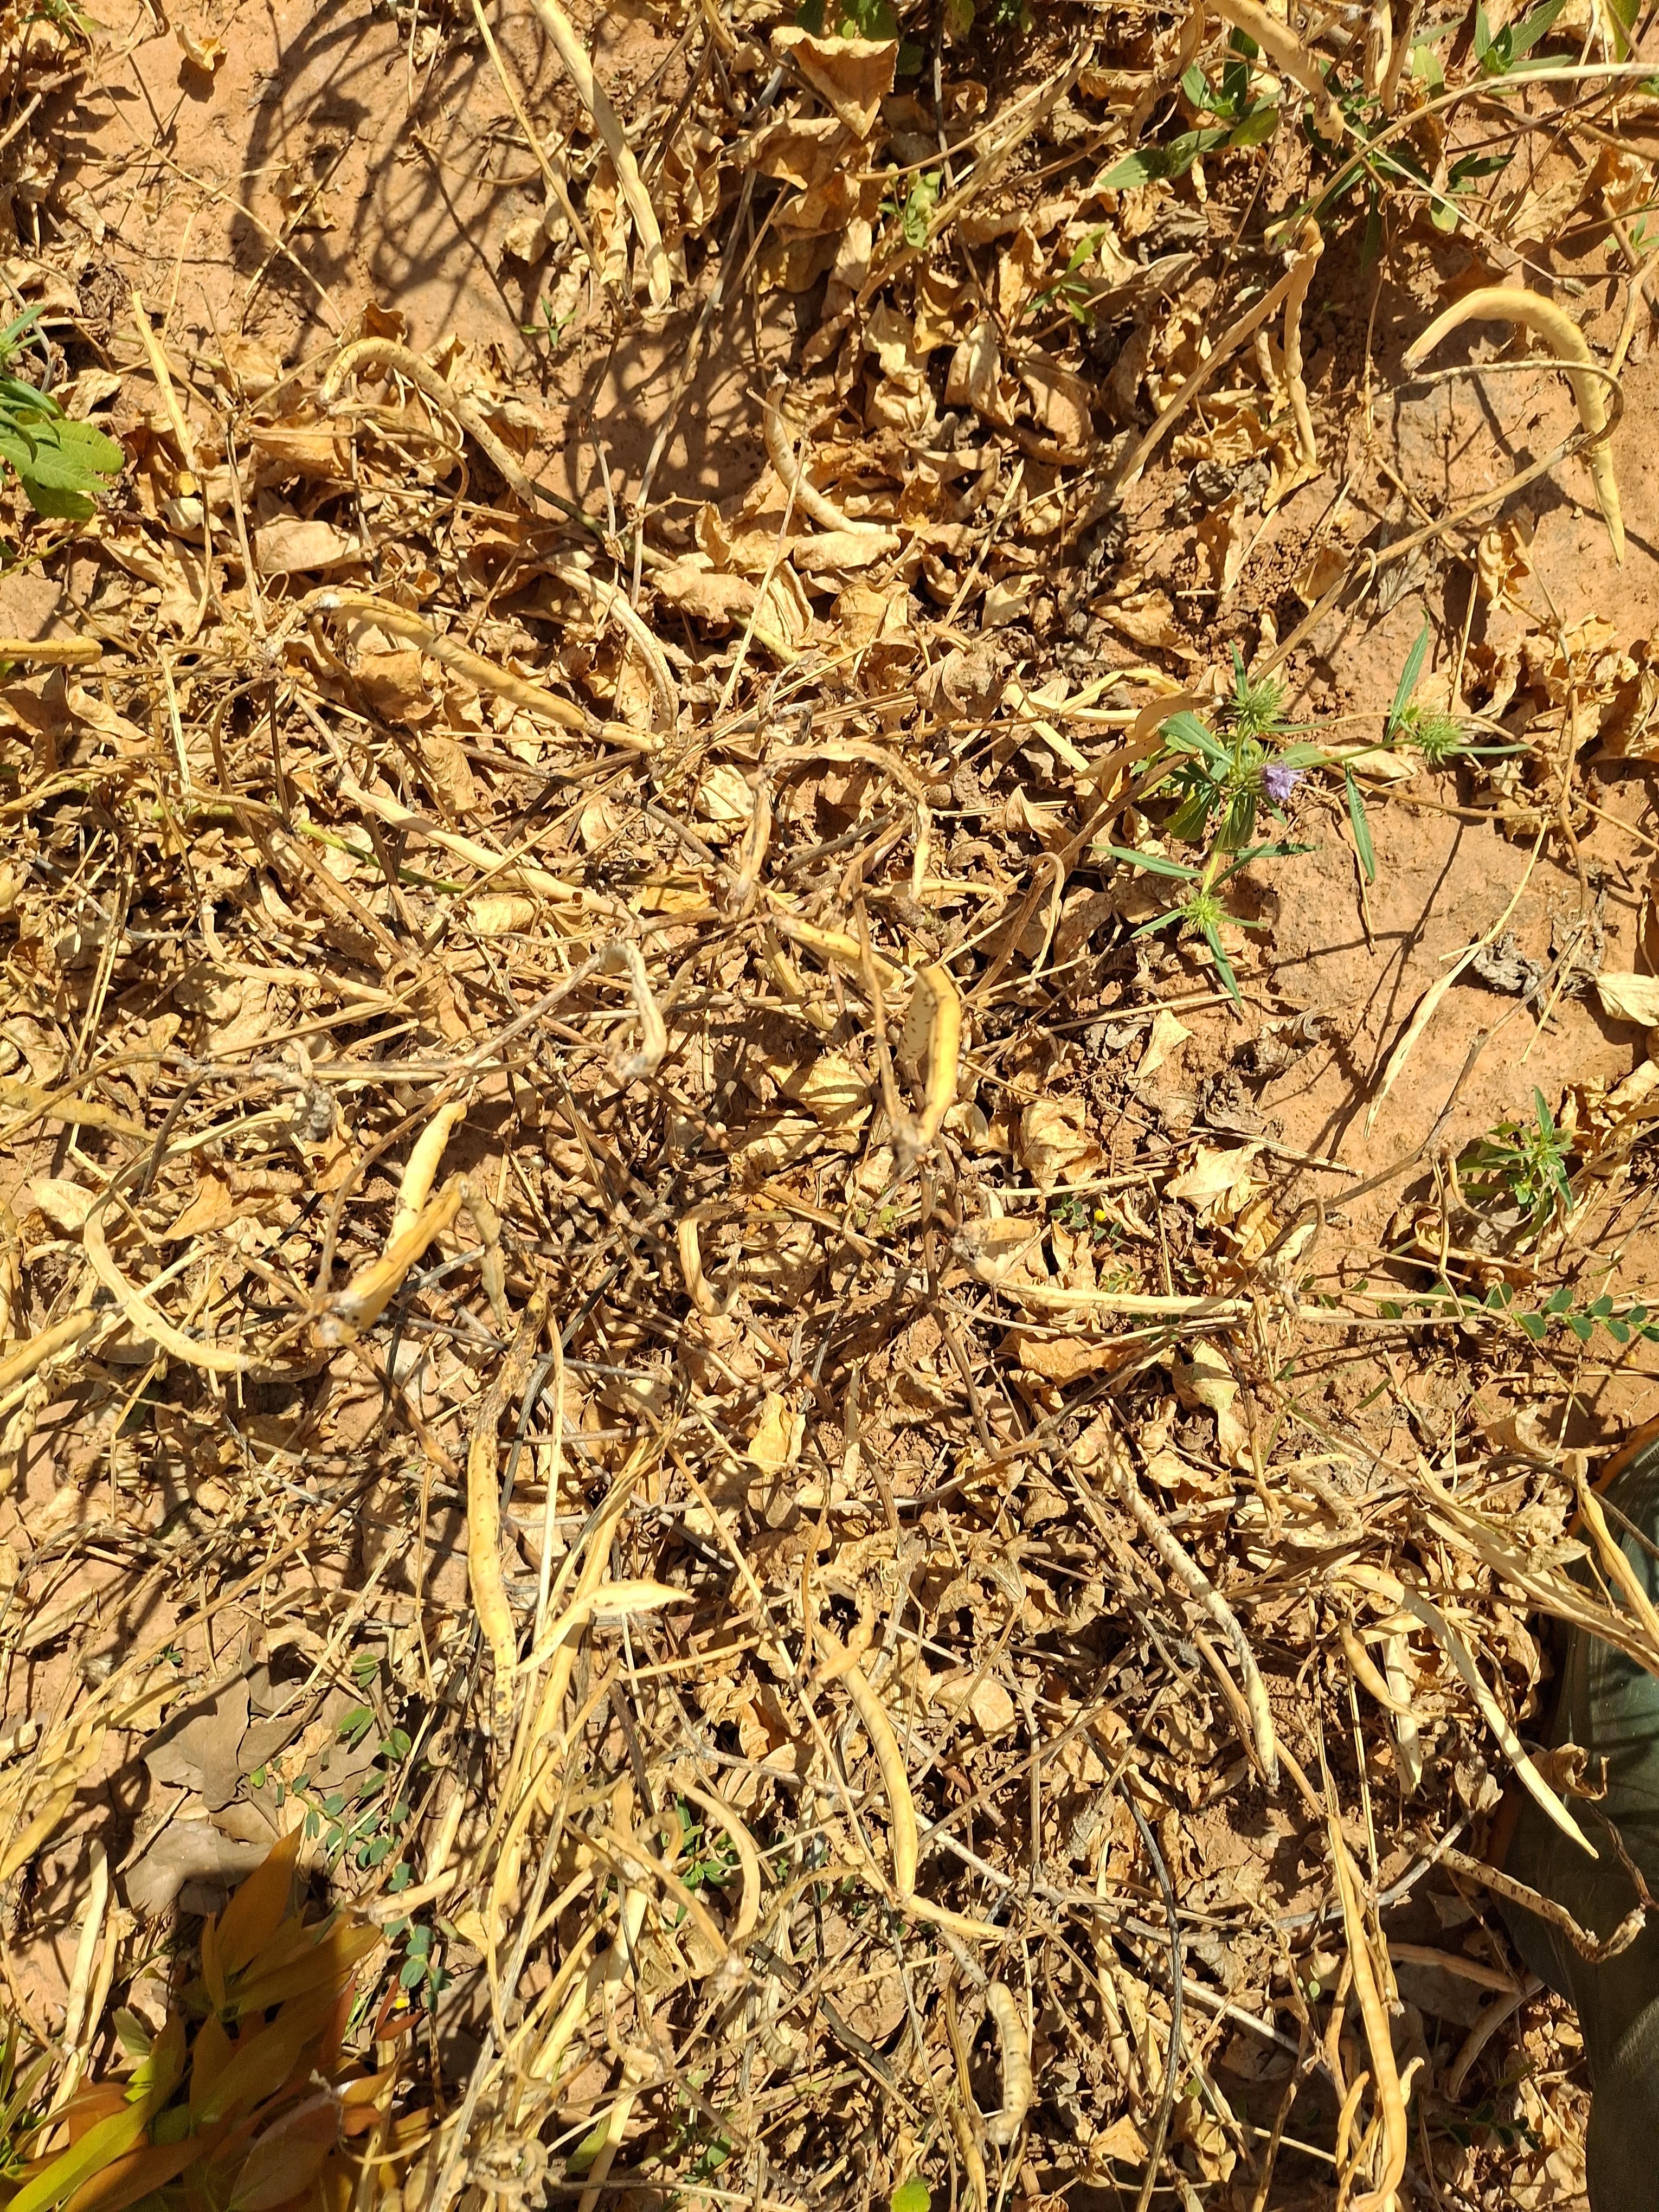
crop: cowpea
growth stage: maturity
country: Nigeria
